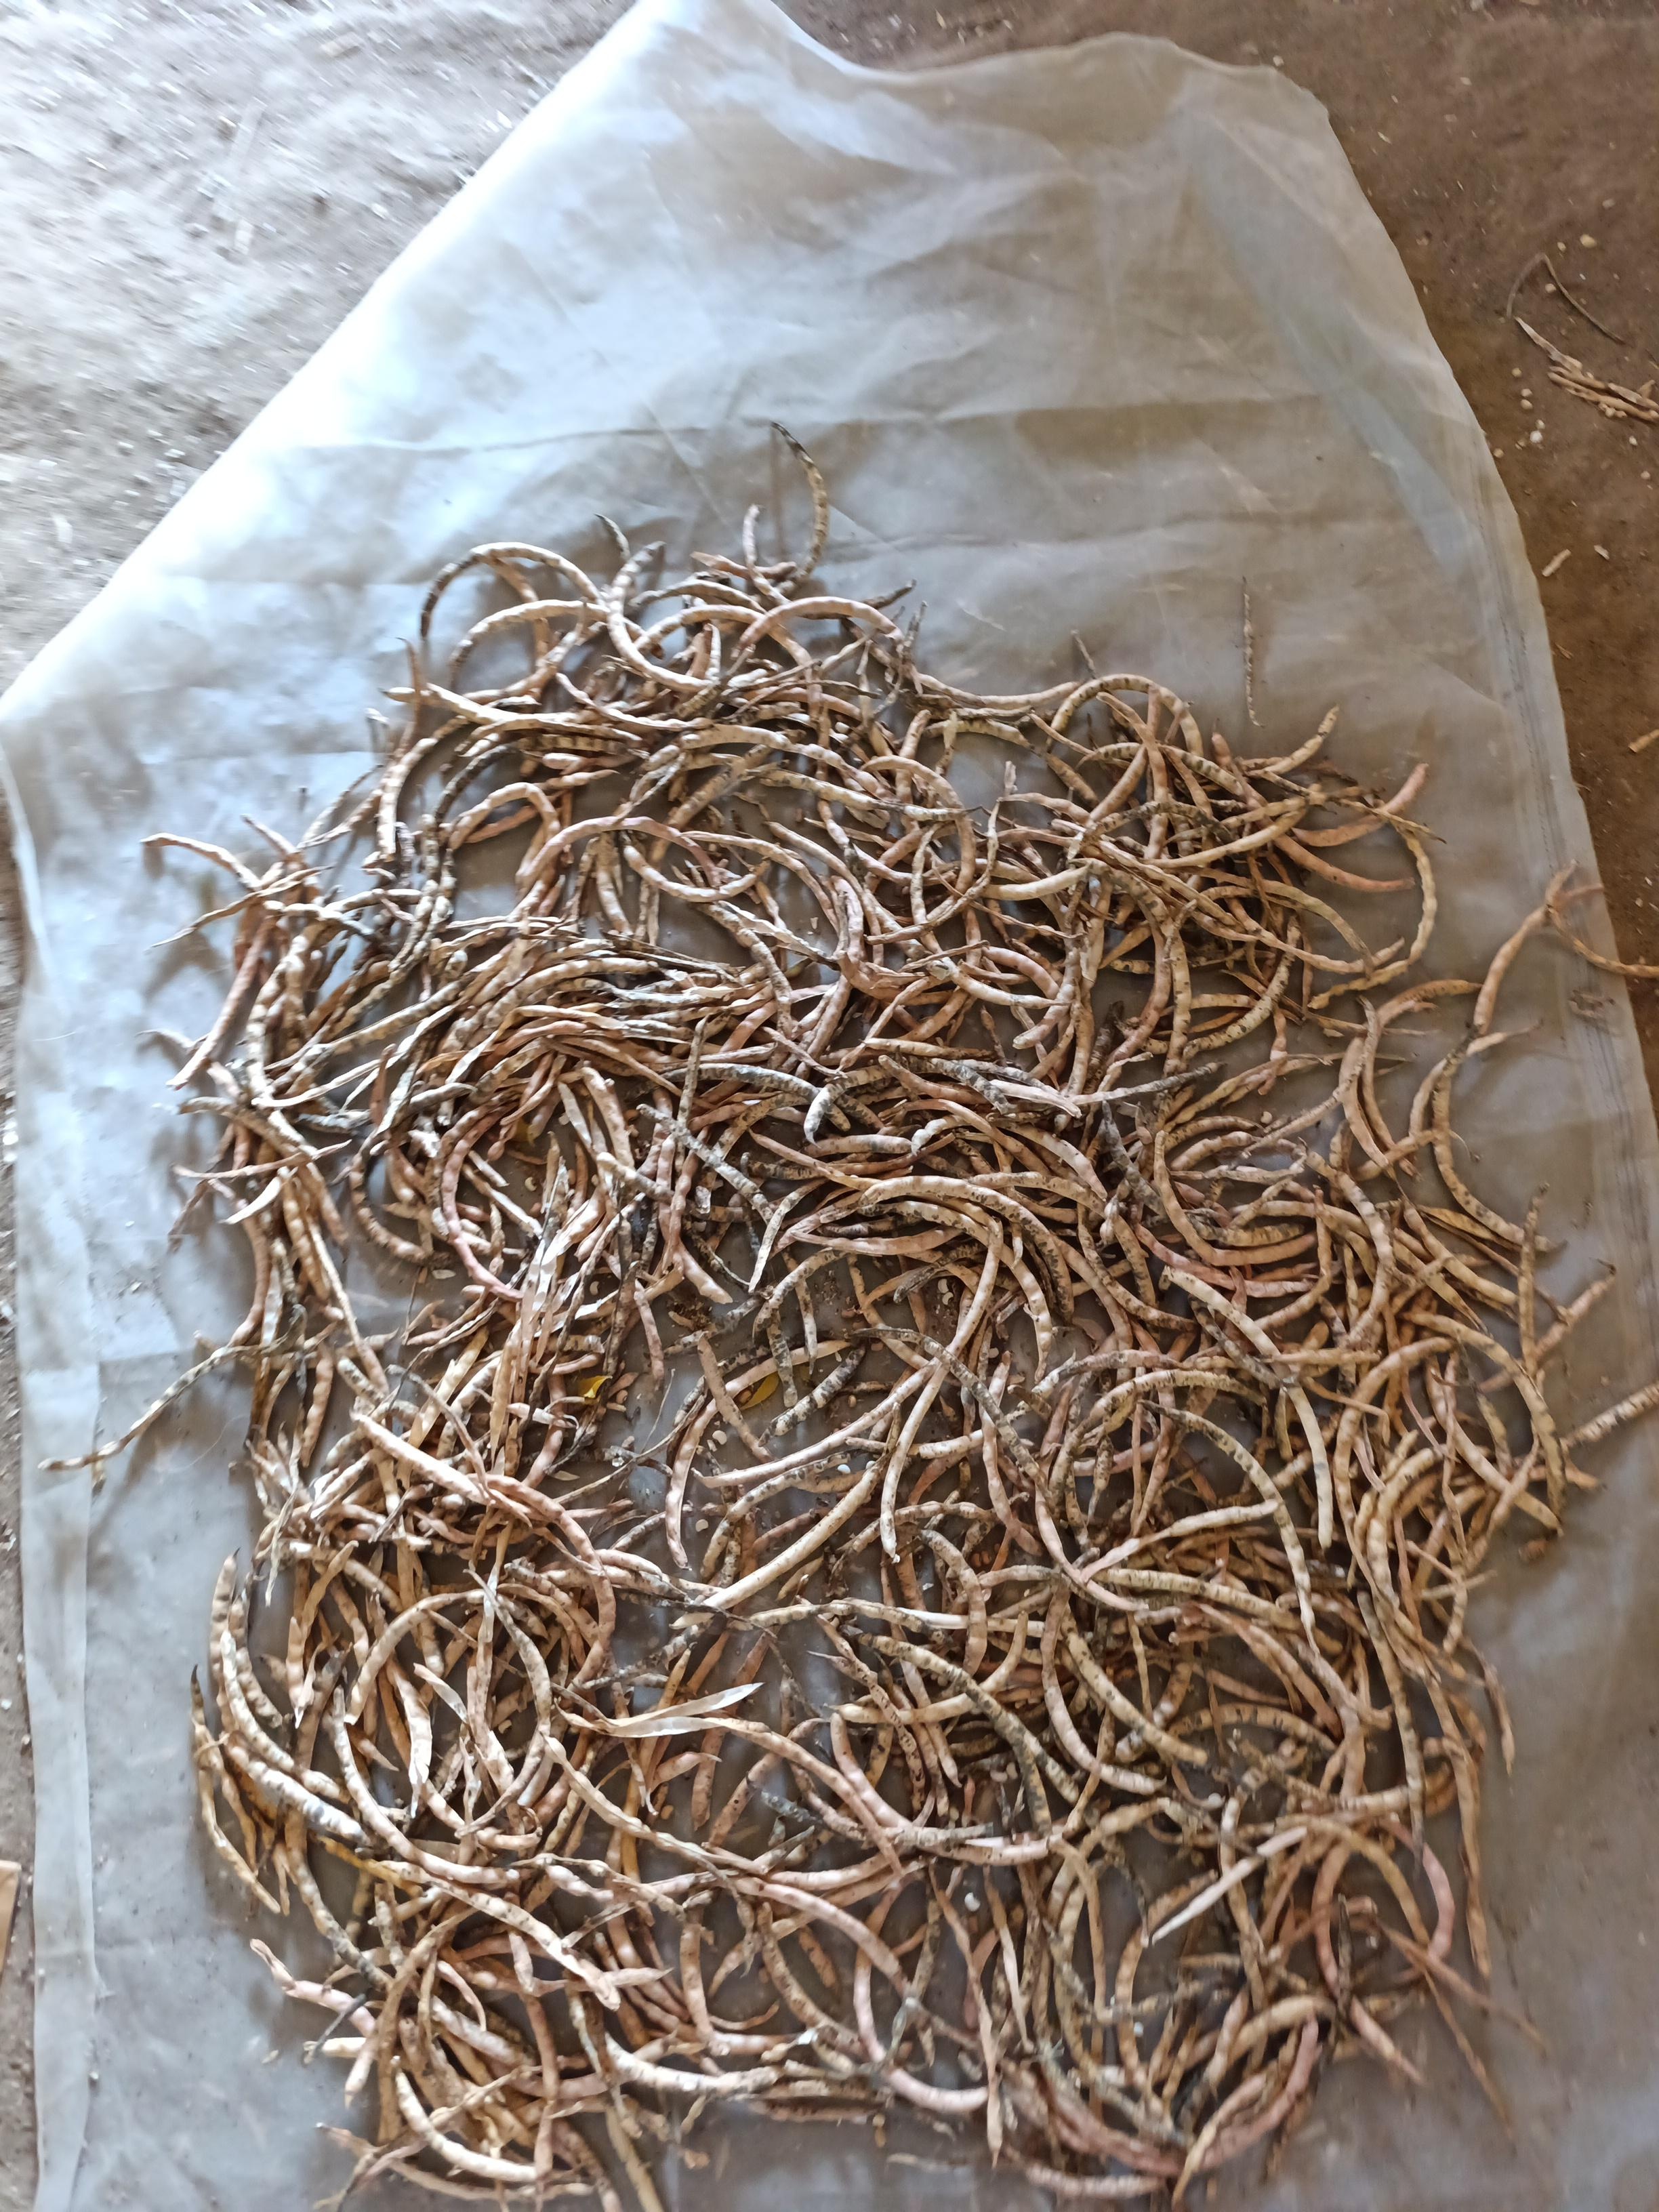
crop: cowpea
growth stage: harvest
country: Nigeria
